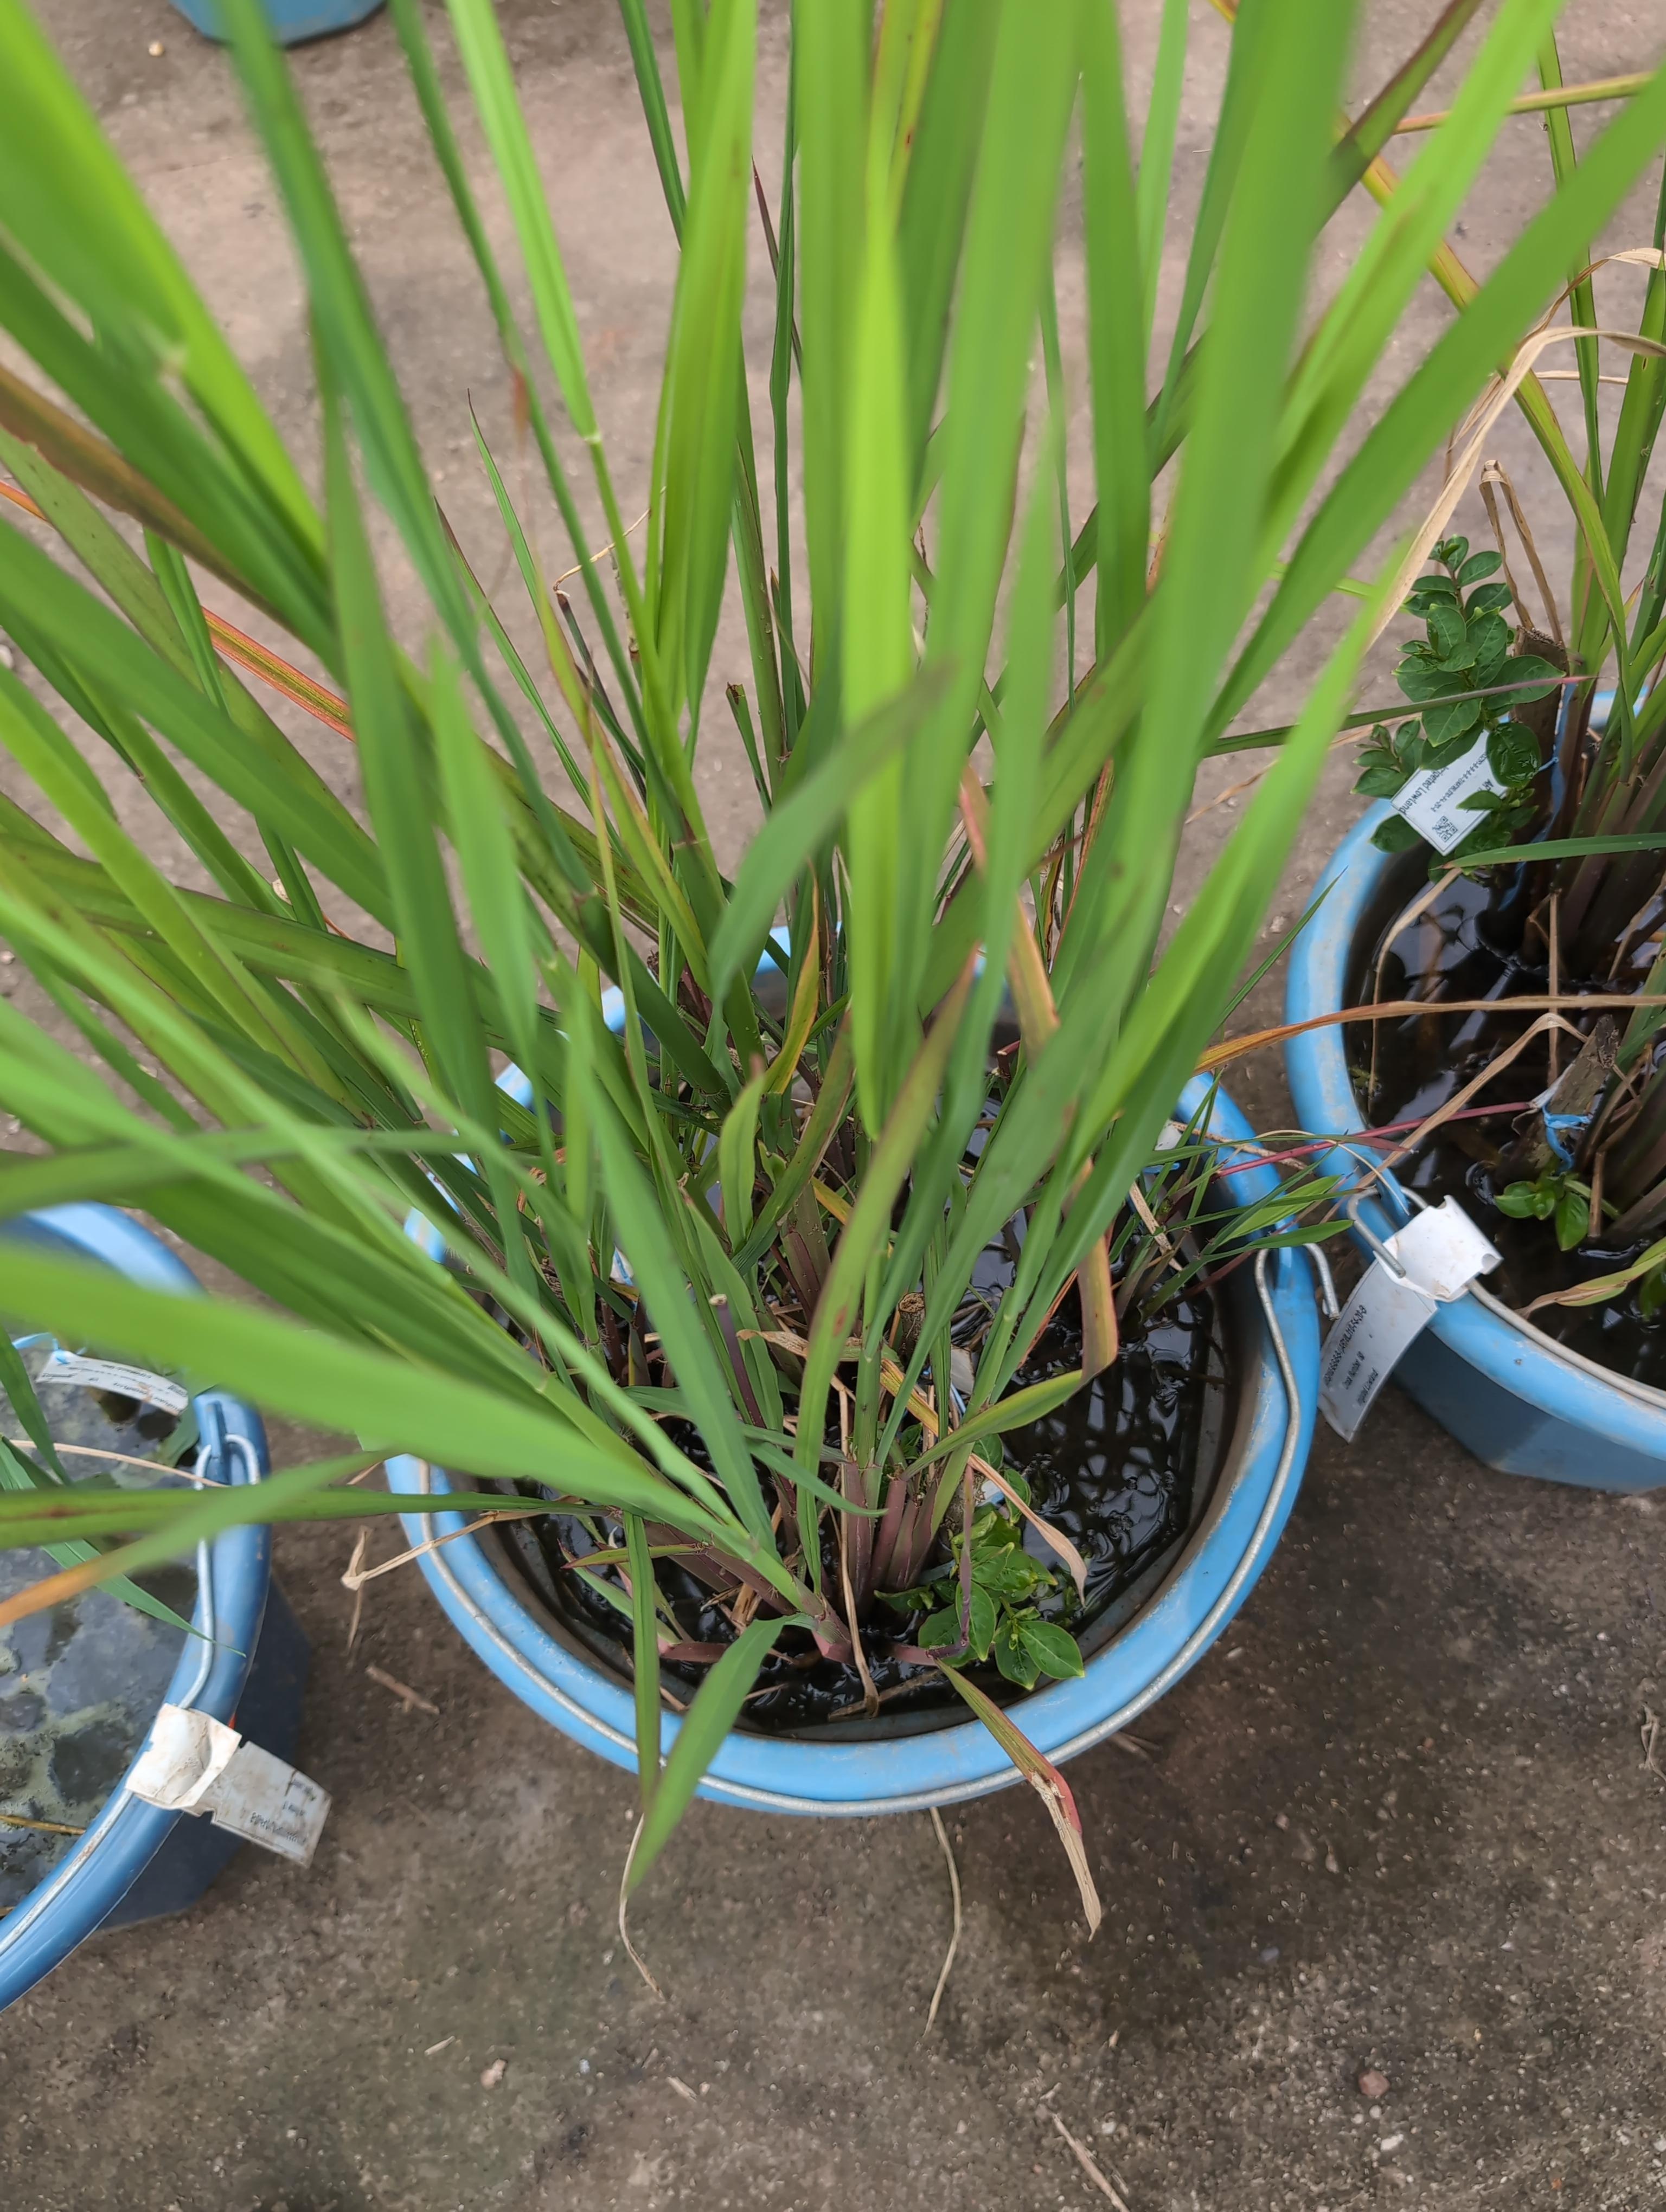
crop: rice
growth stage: tillering
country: Côte d'Ivoire
